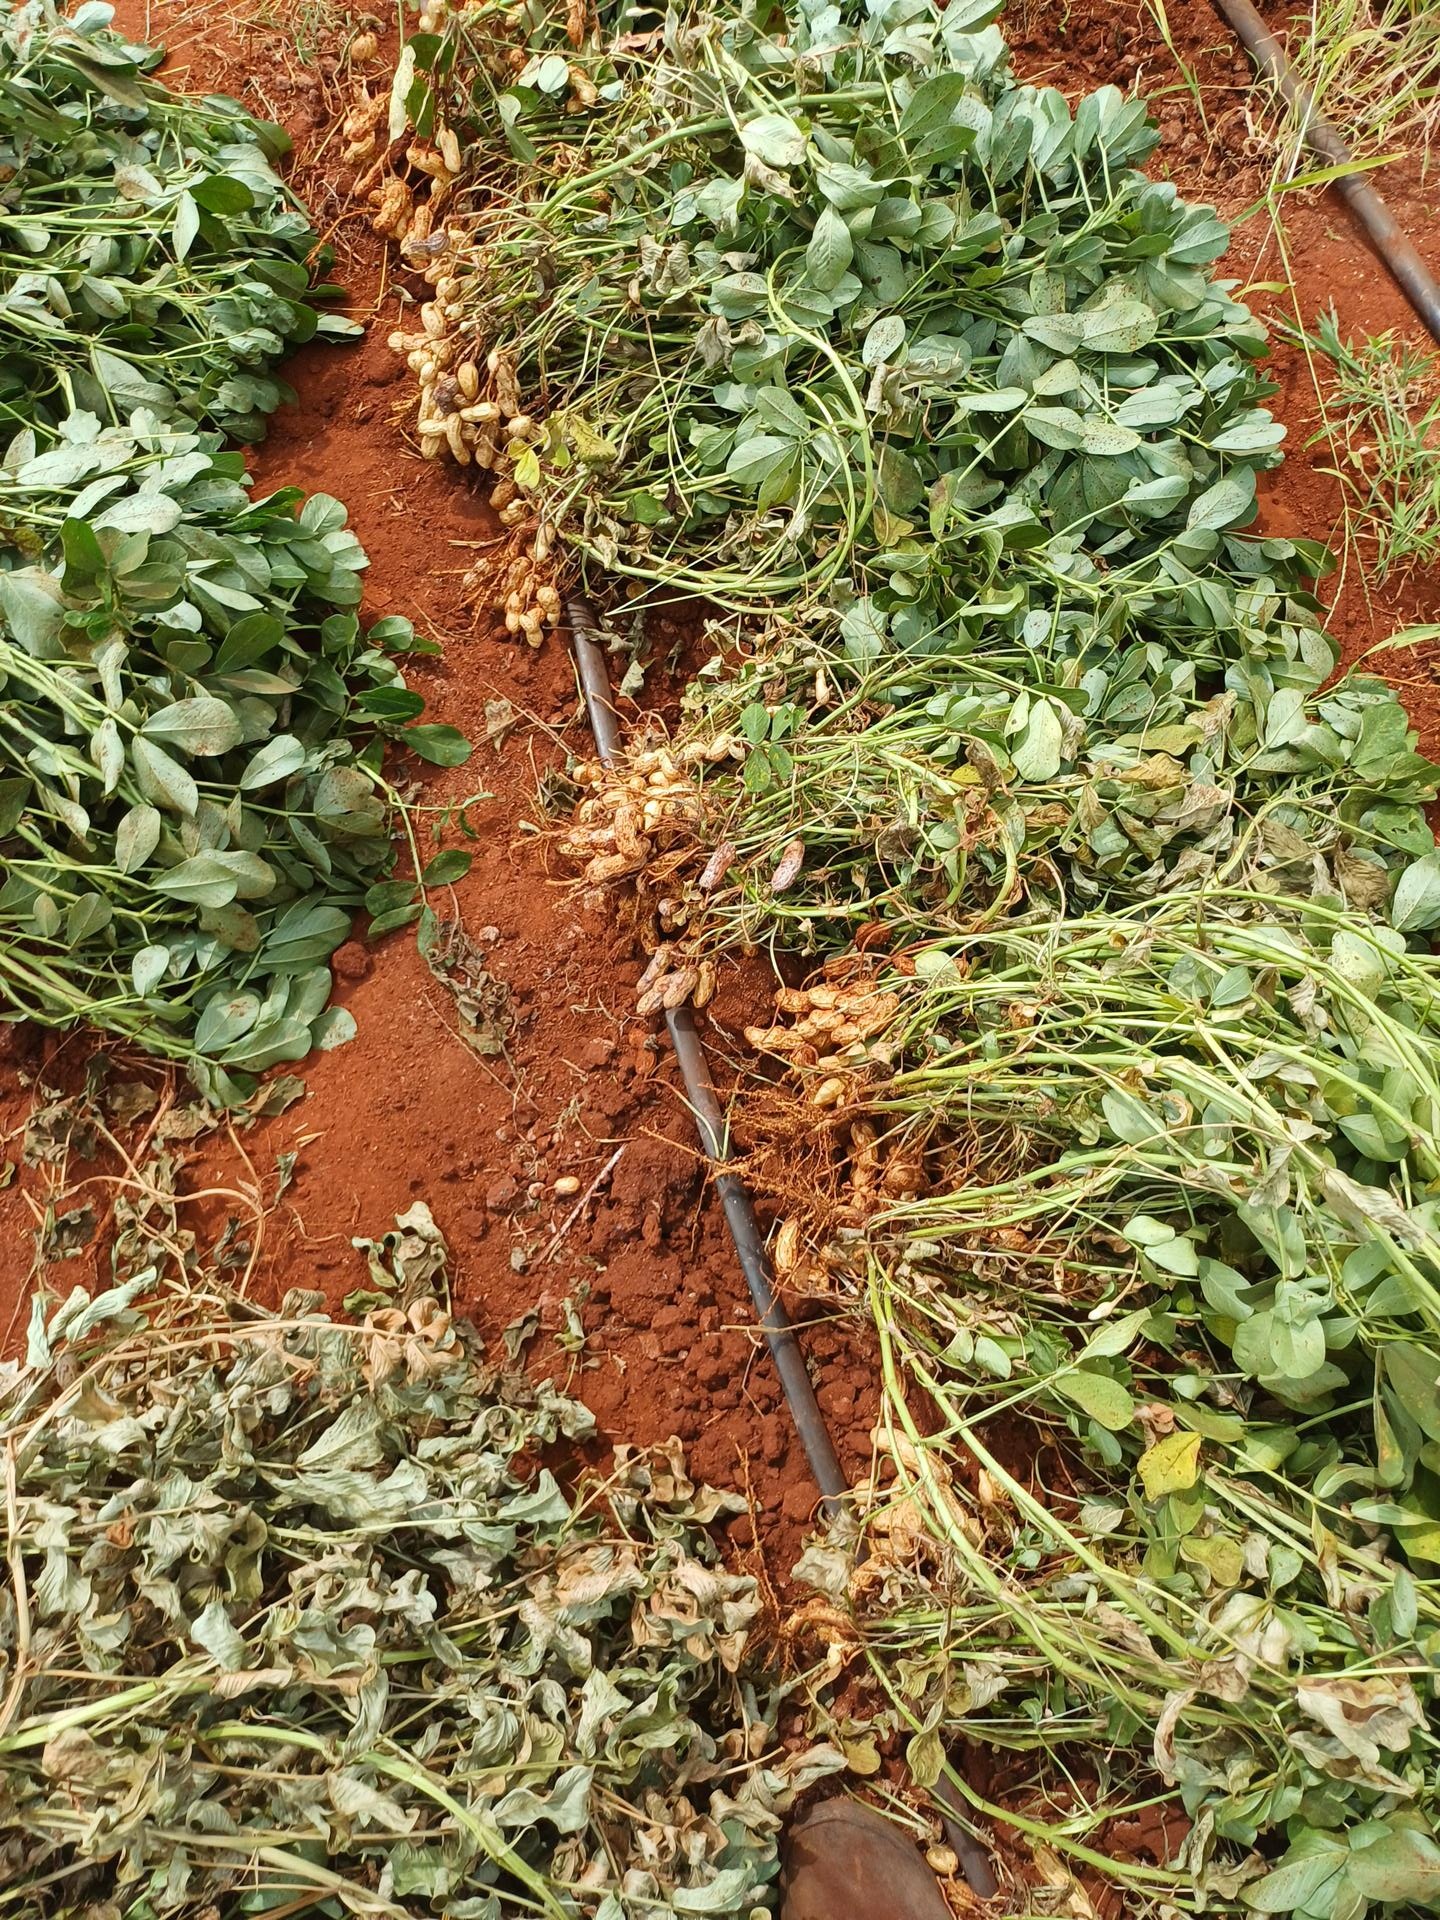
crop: groundnut
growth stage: harvest
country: Kenya
